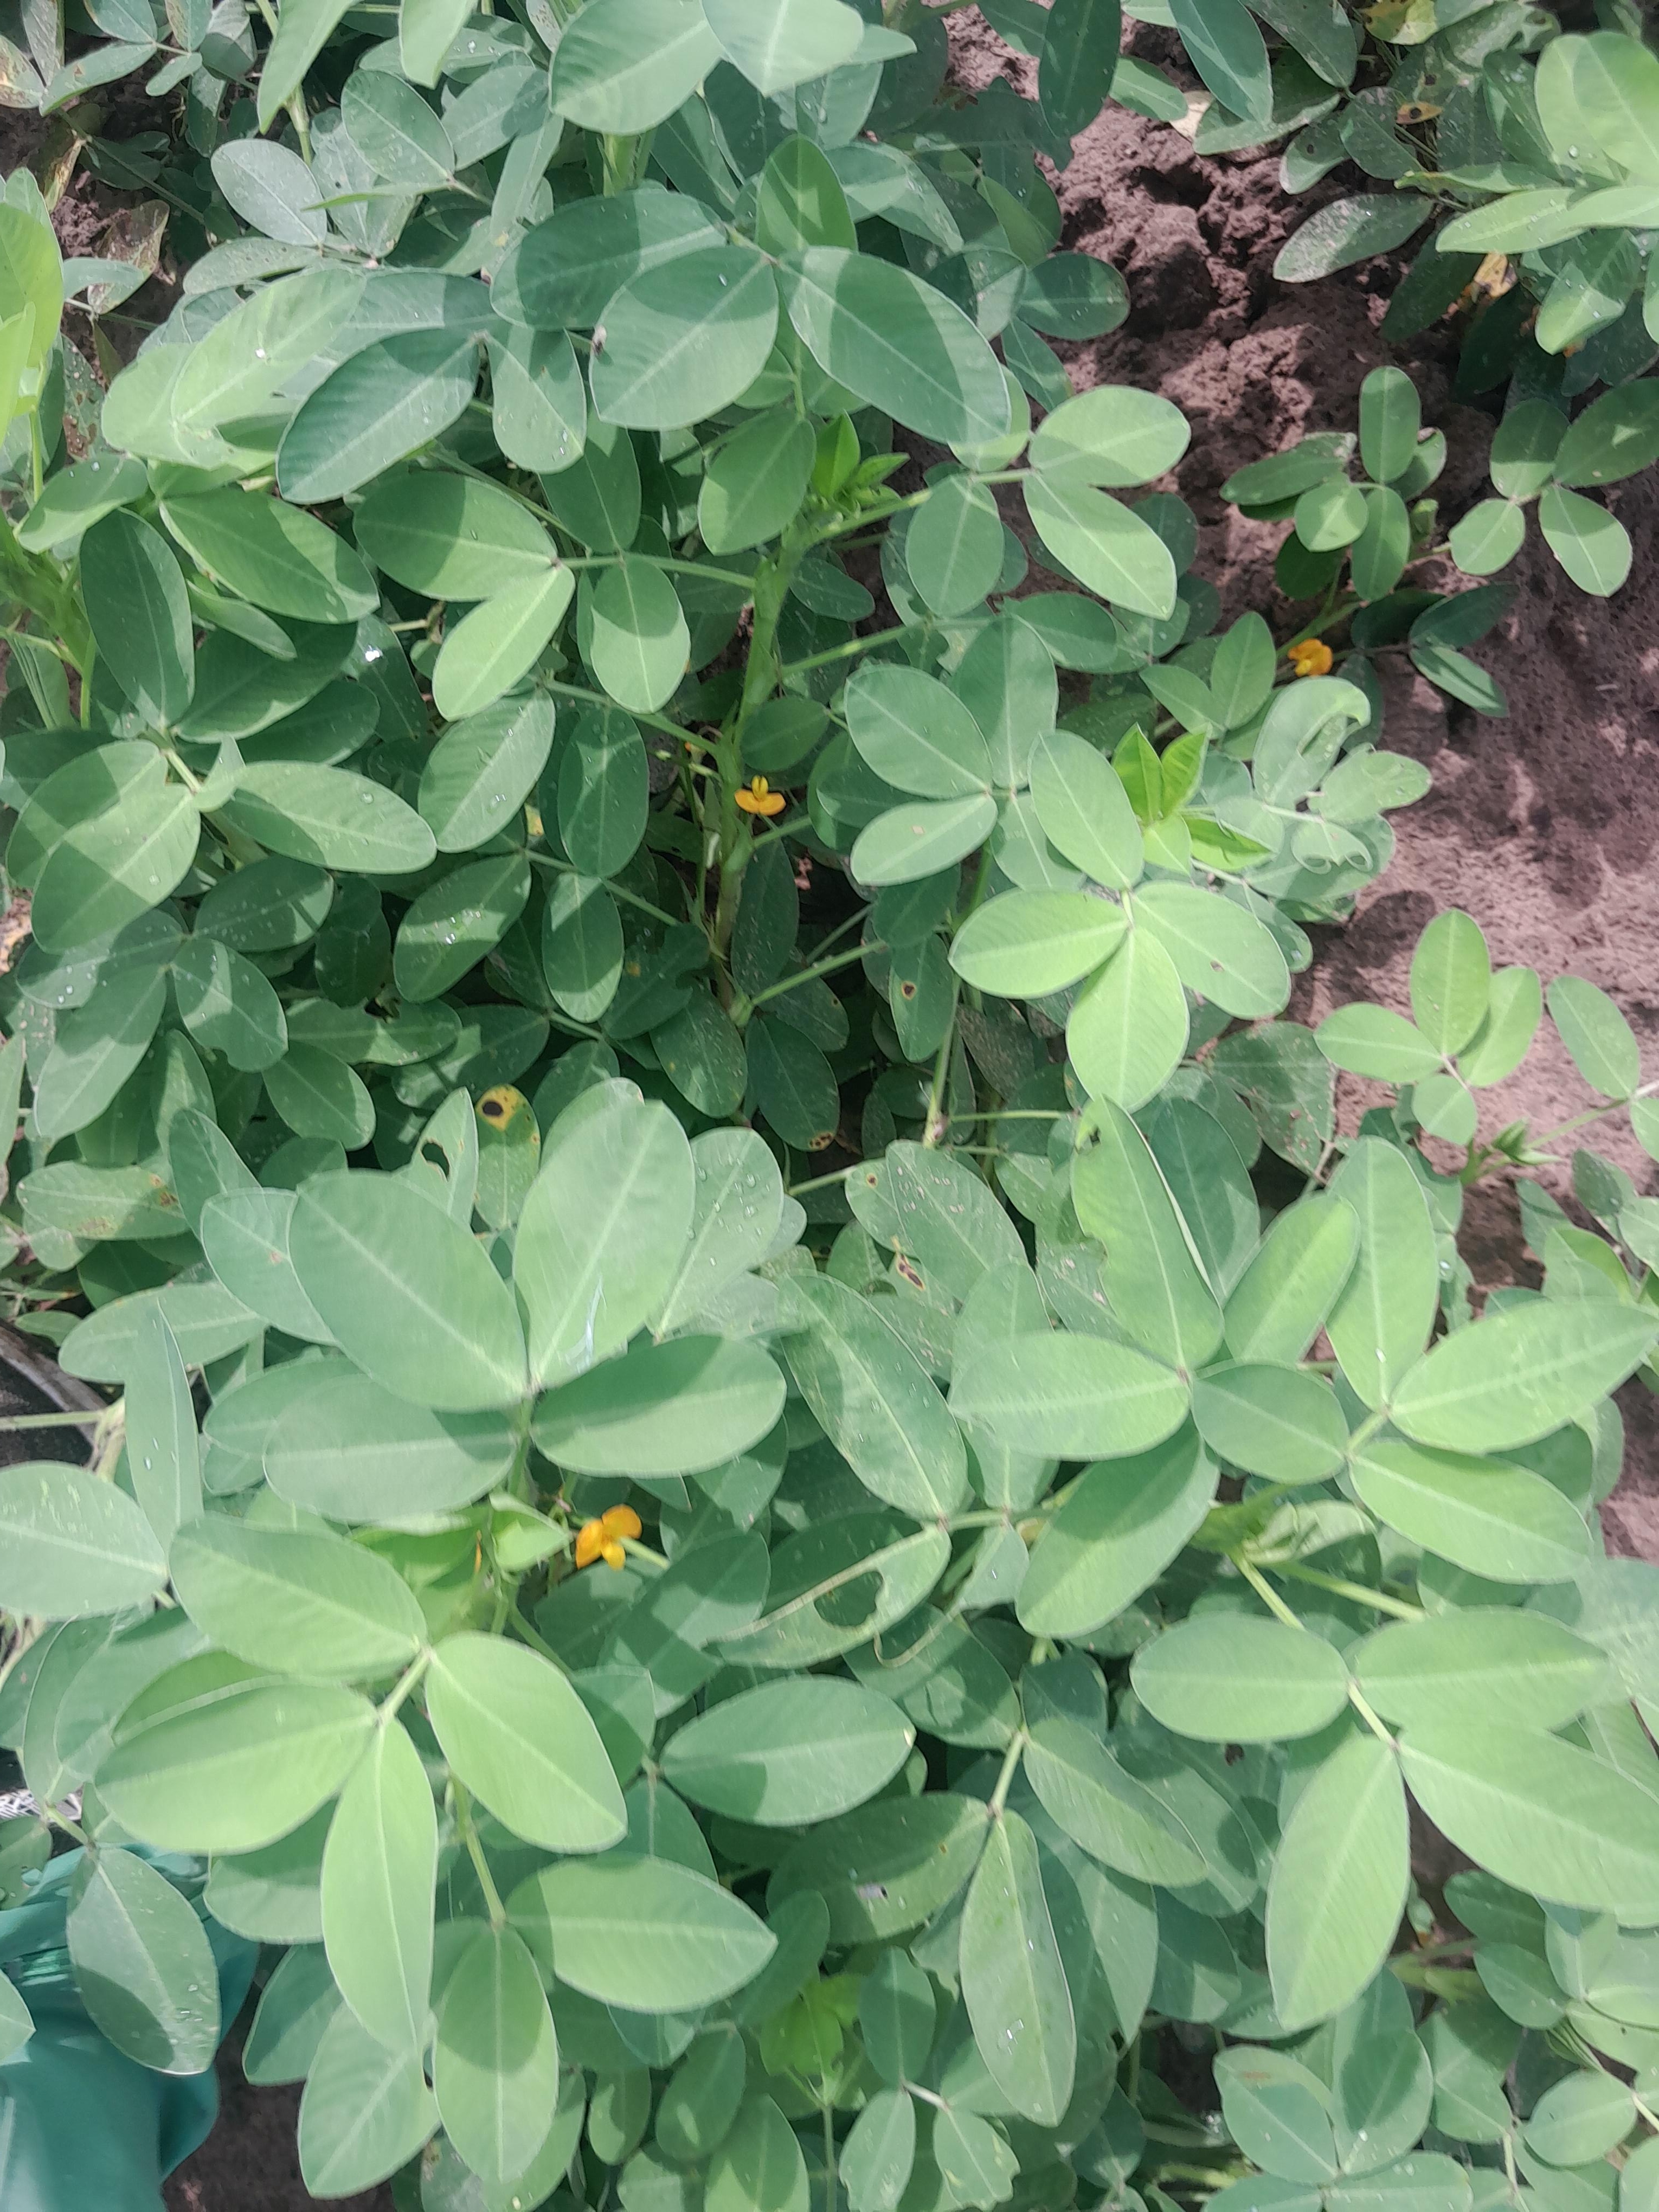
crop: groundnut
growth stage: flowering
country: Senegal
